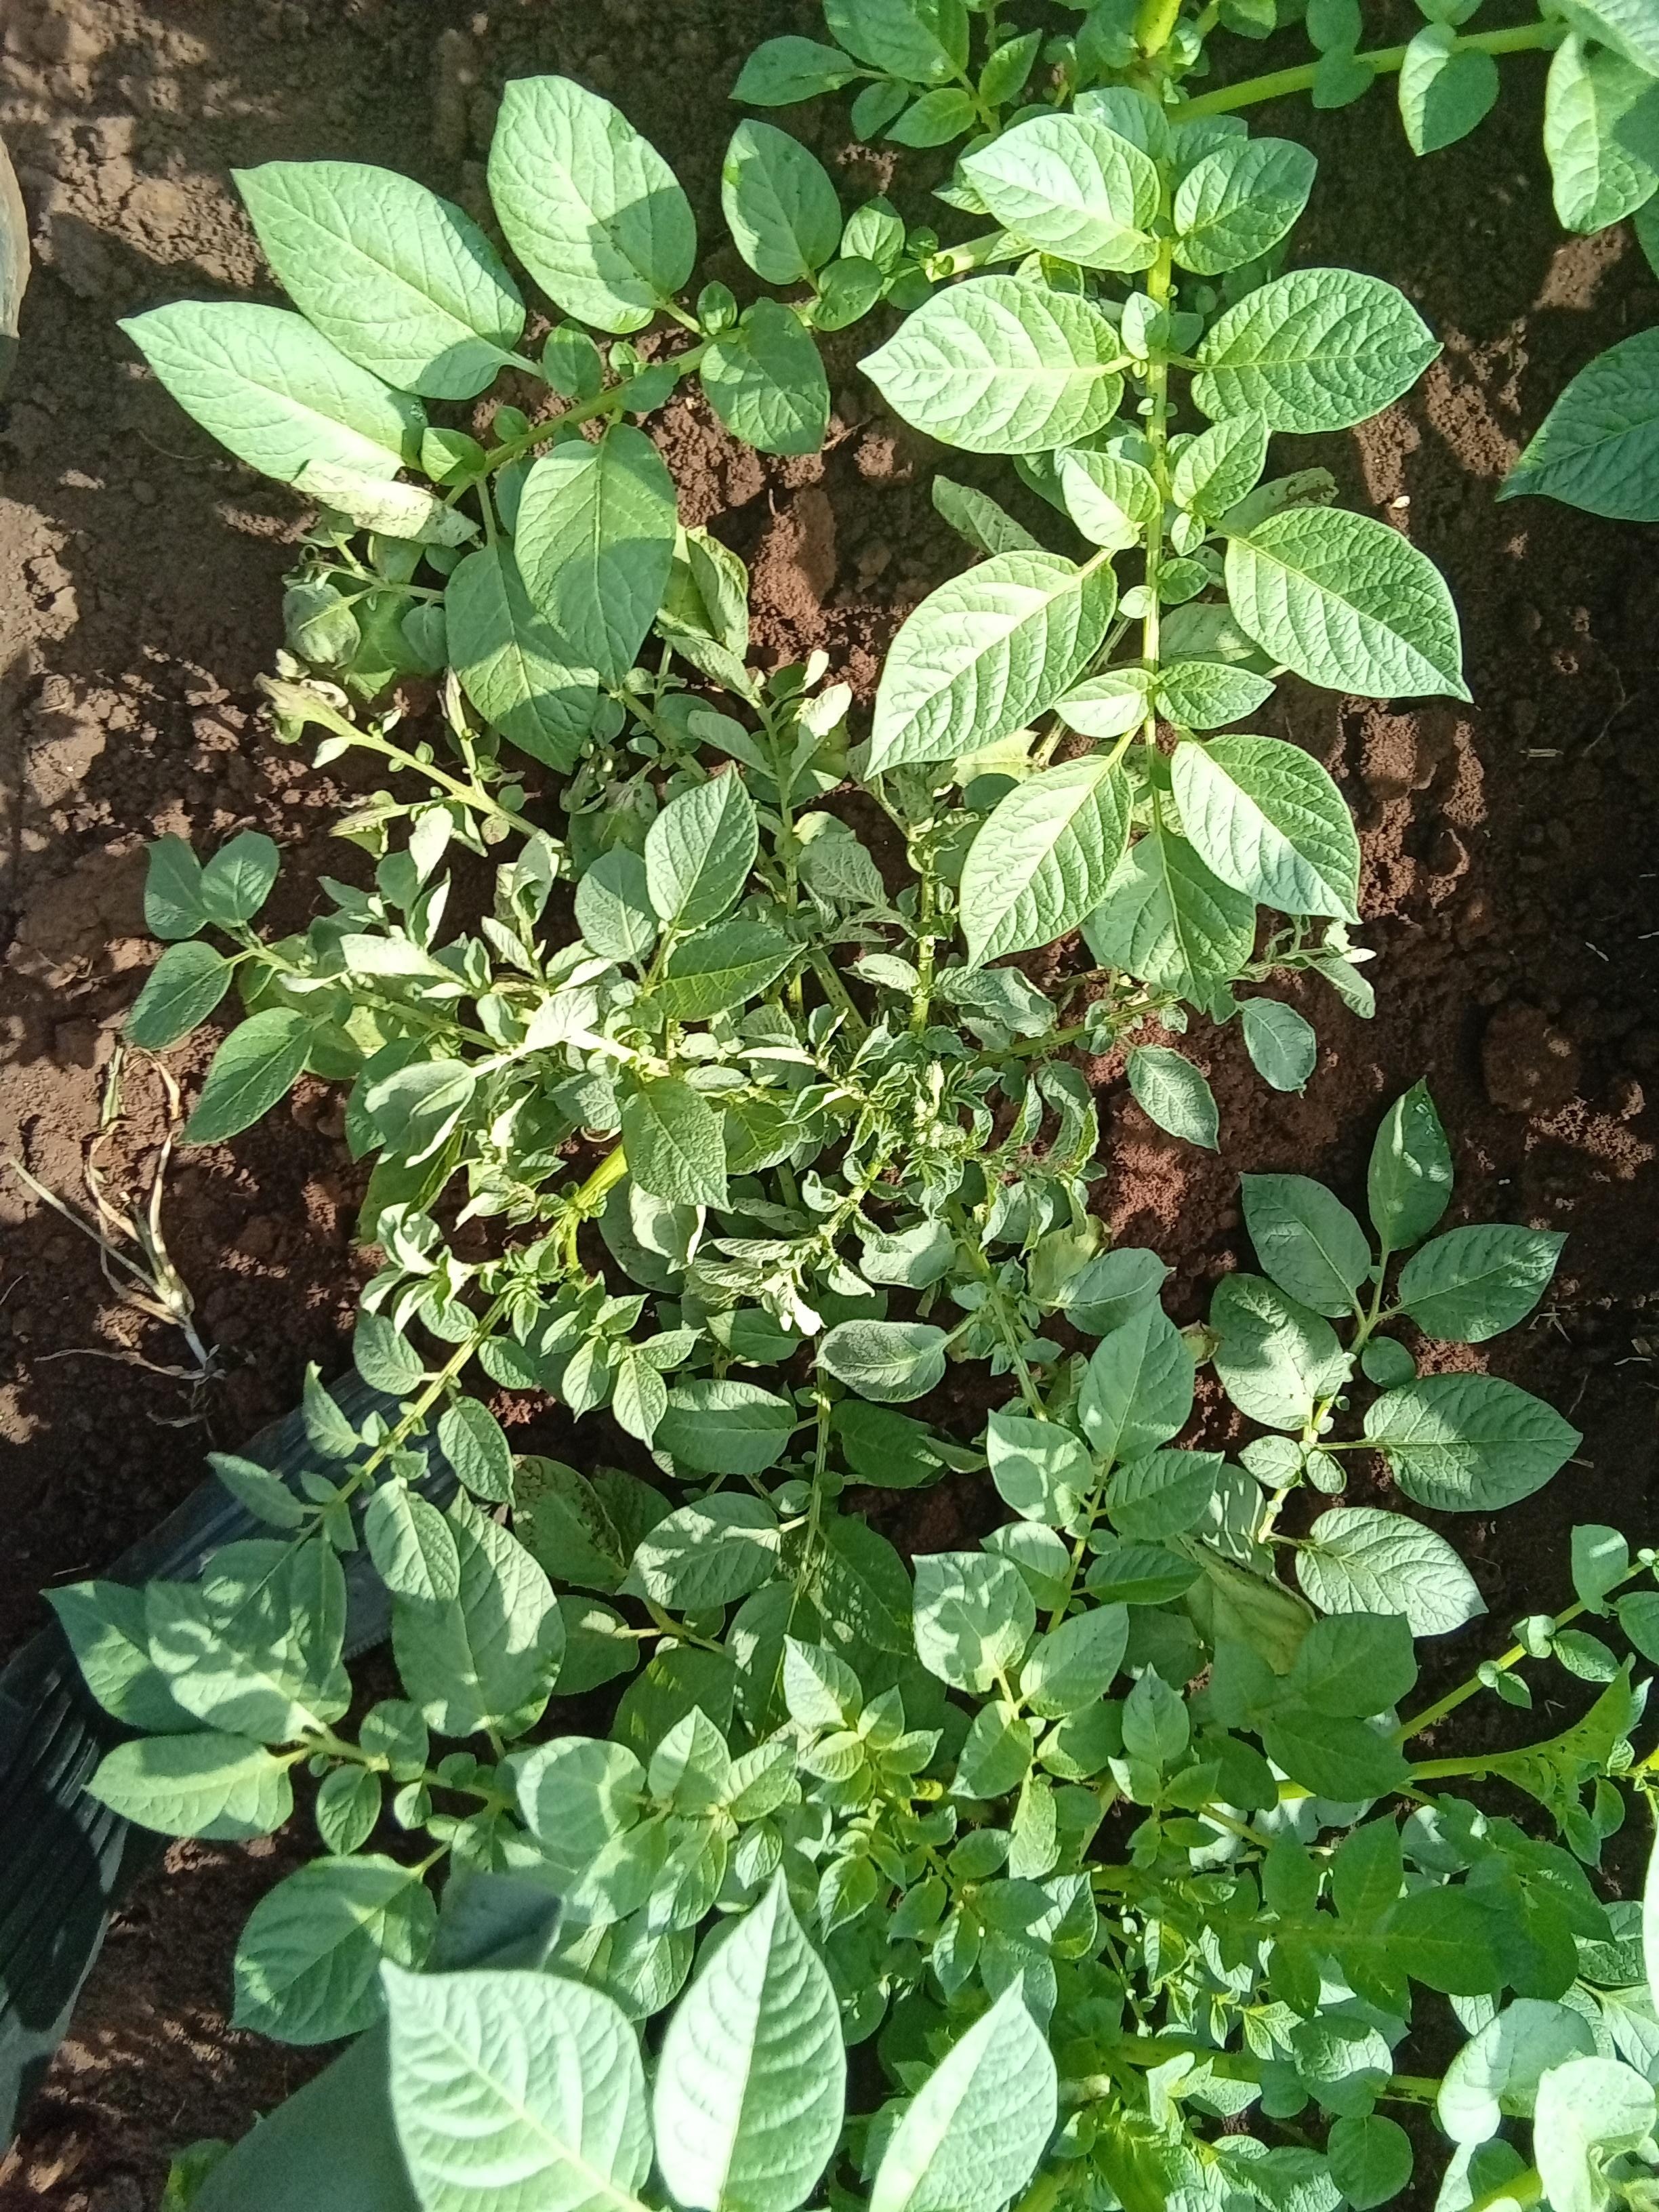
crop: potato
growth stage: vegetative
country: Kenya
